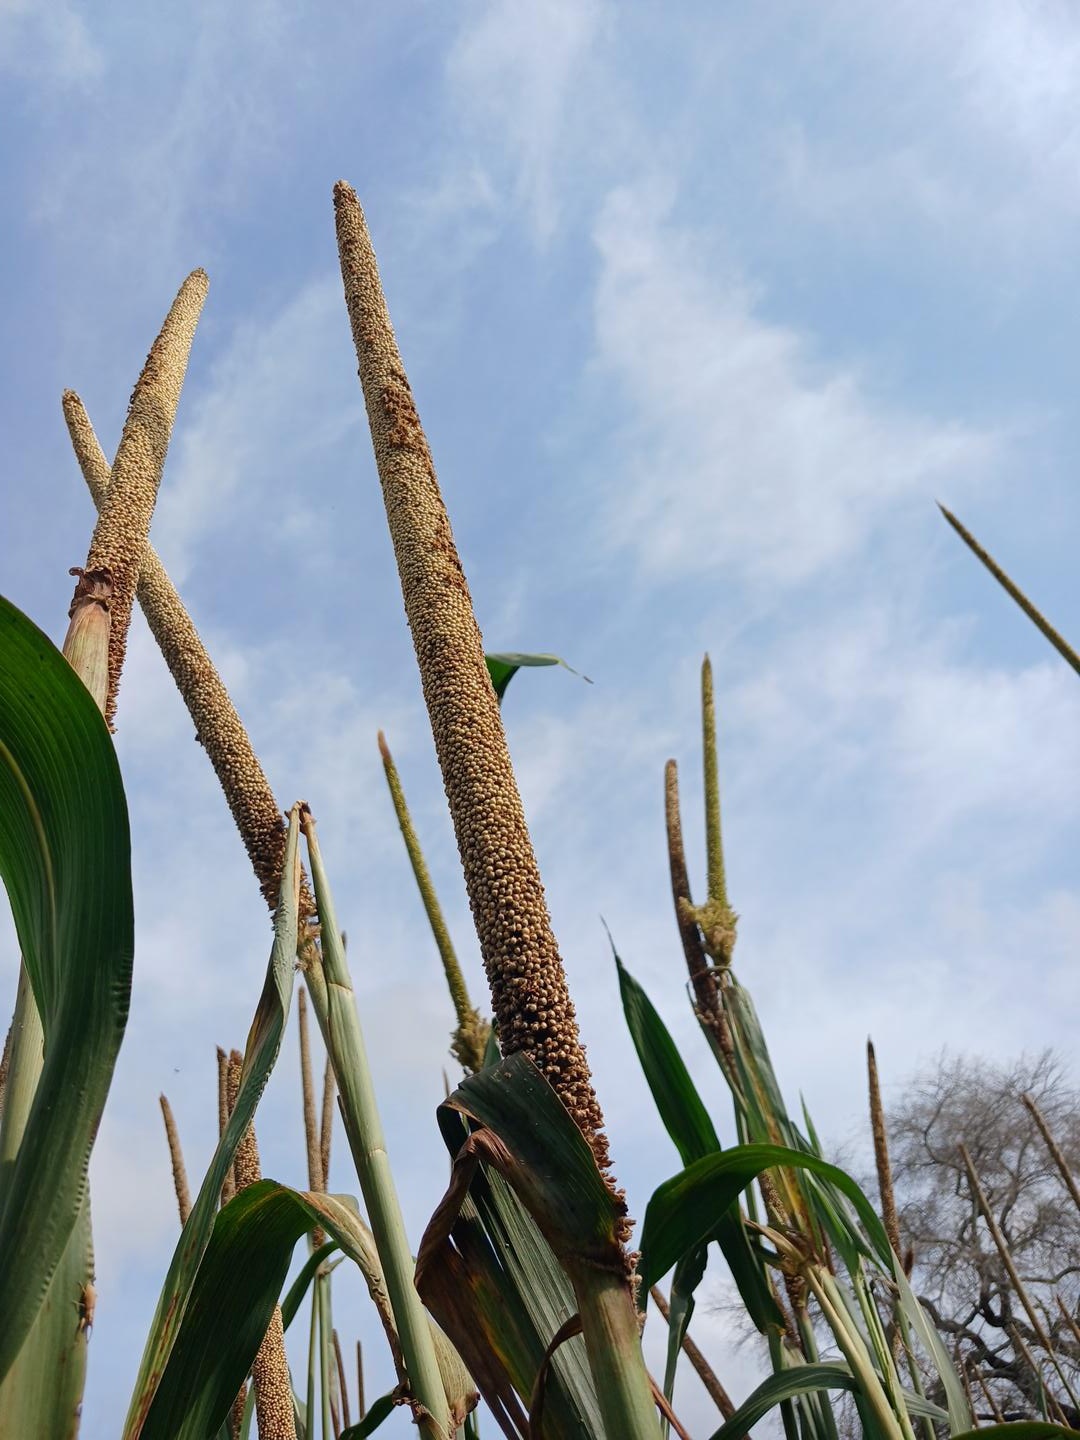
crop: pearl millet
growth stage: maturity
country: Senegal
